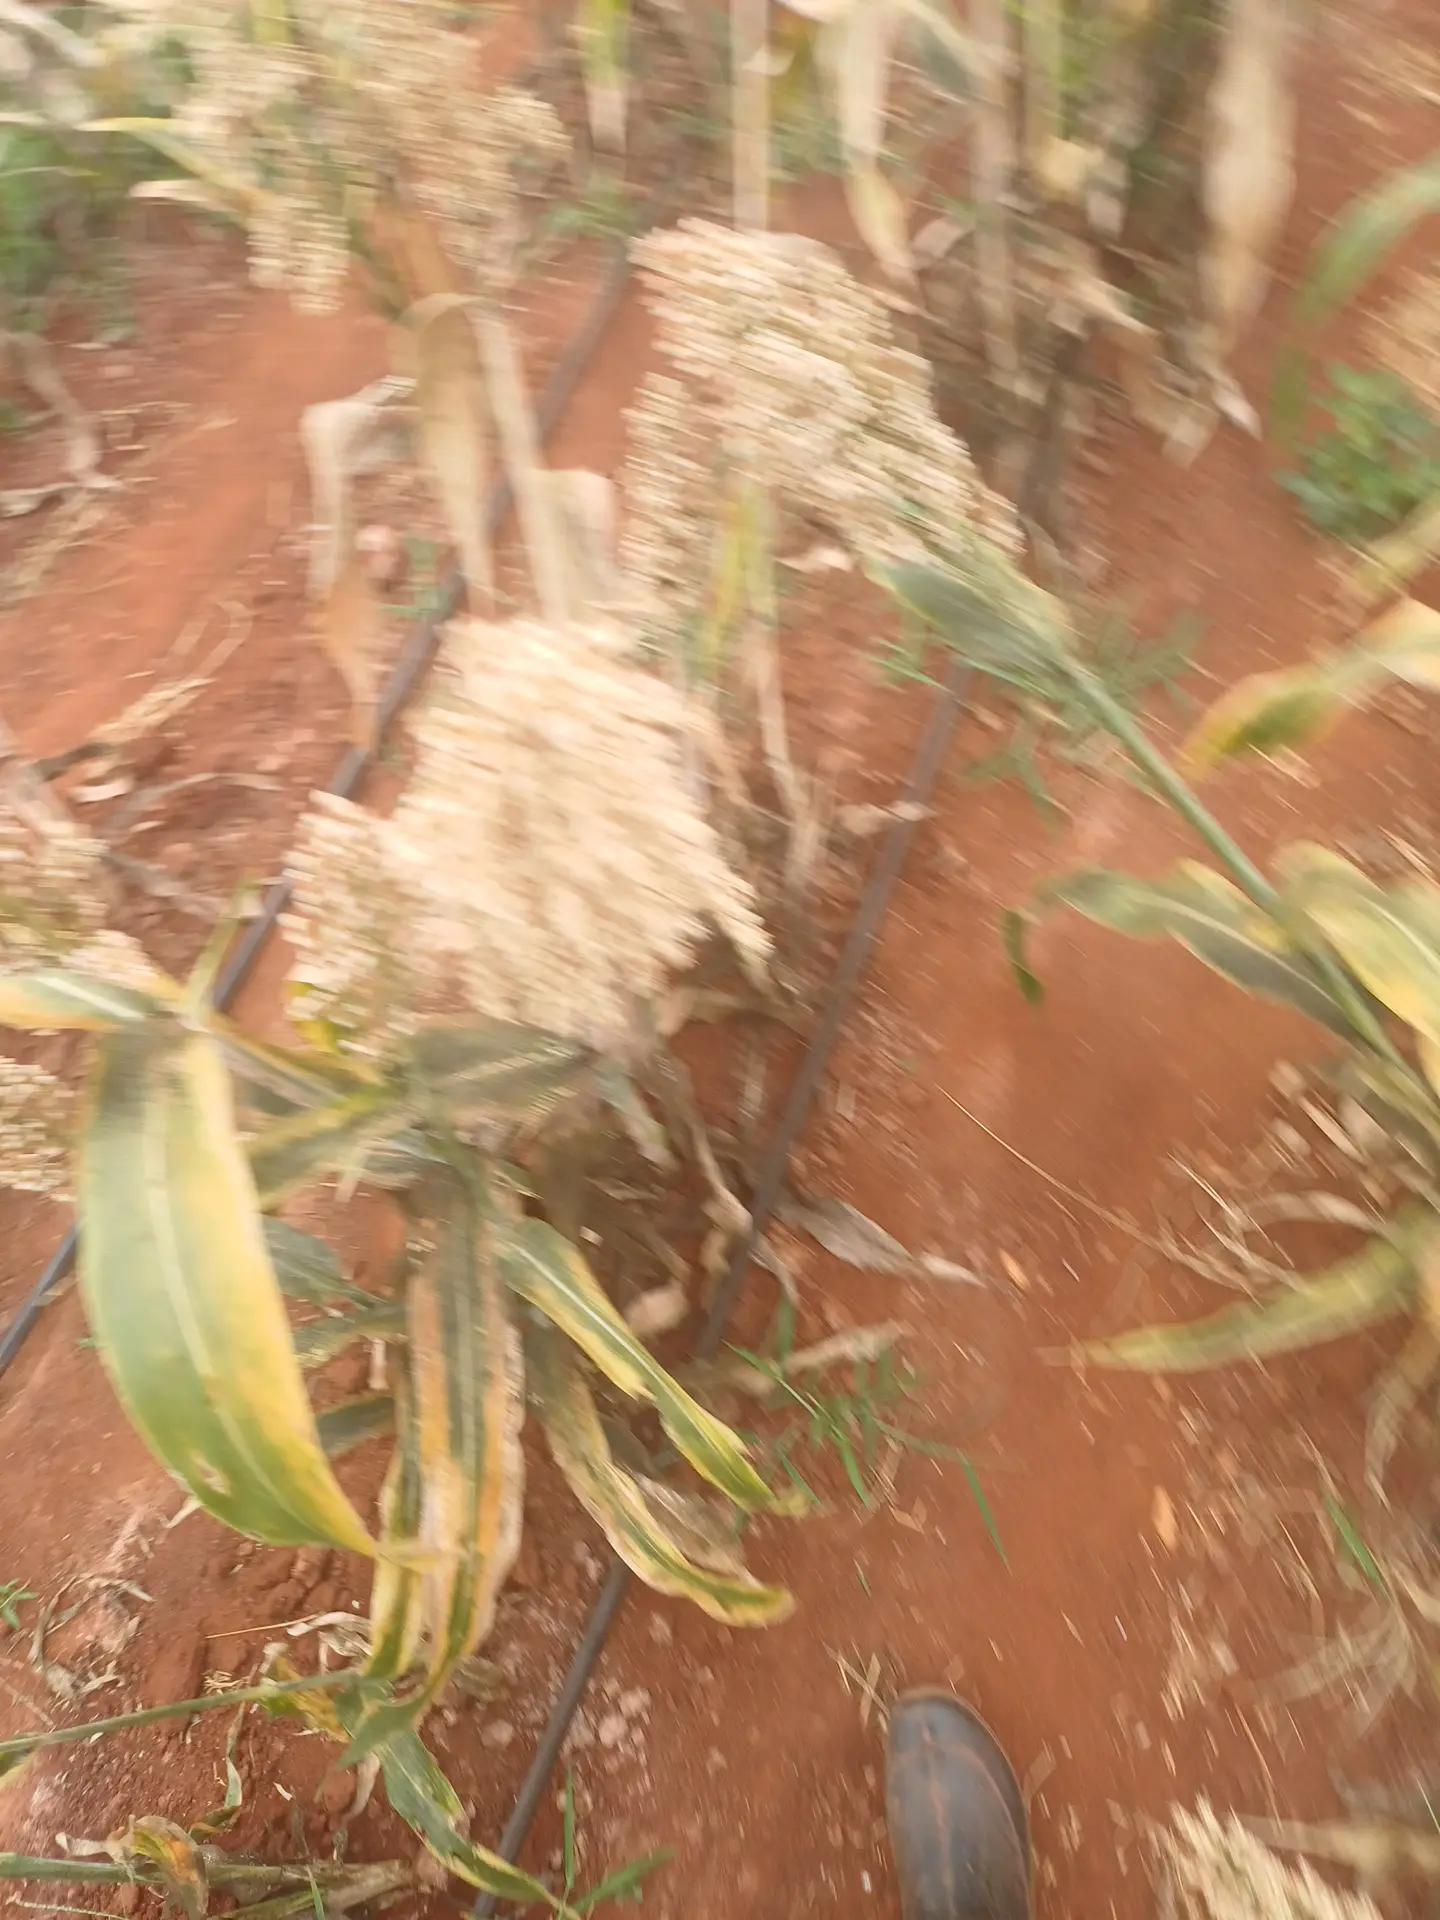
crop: sorghum
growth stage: maturity
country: Kenya
